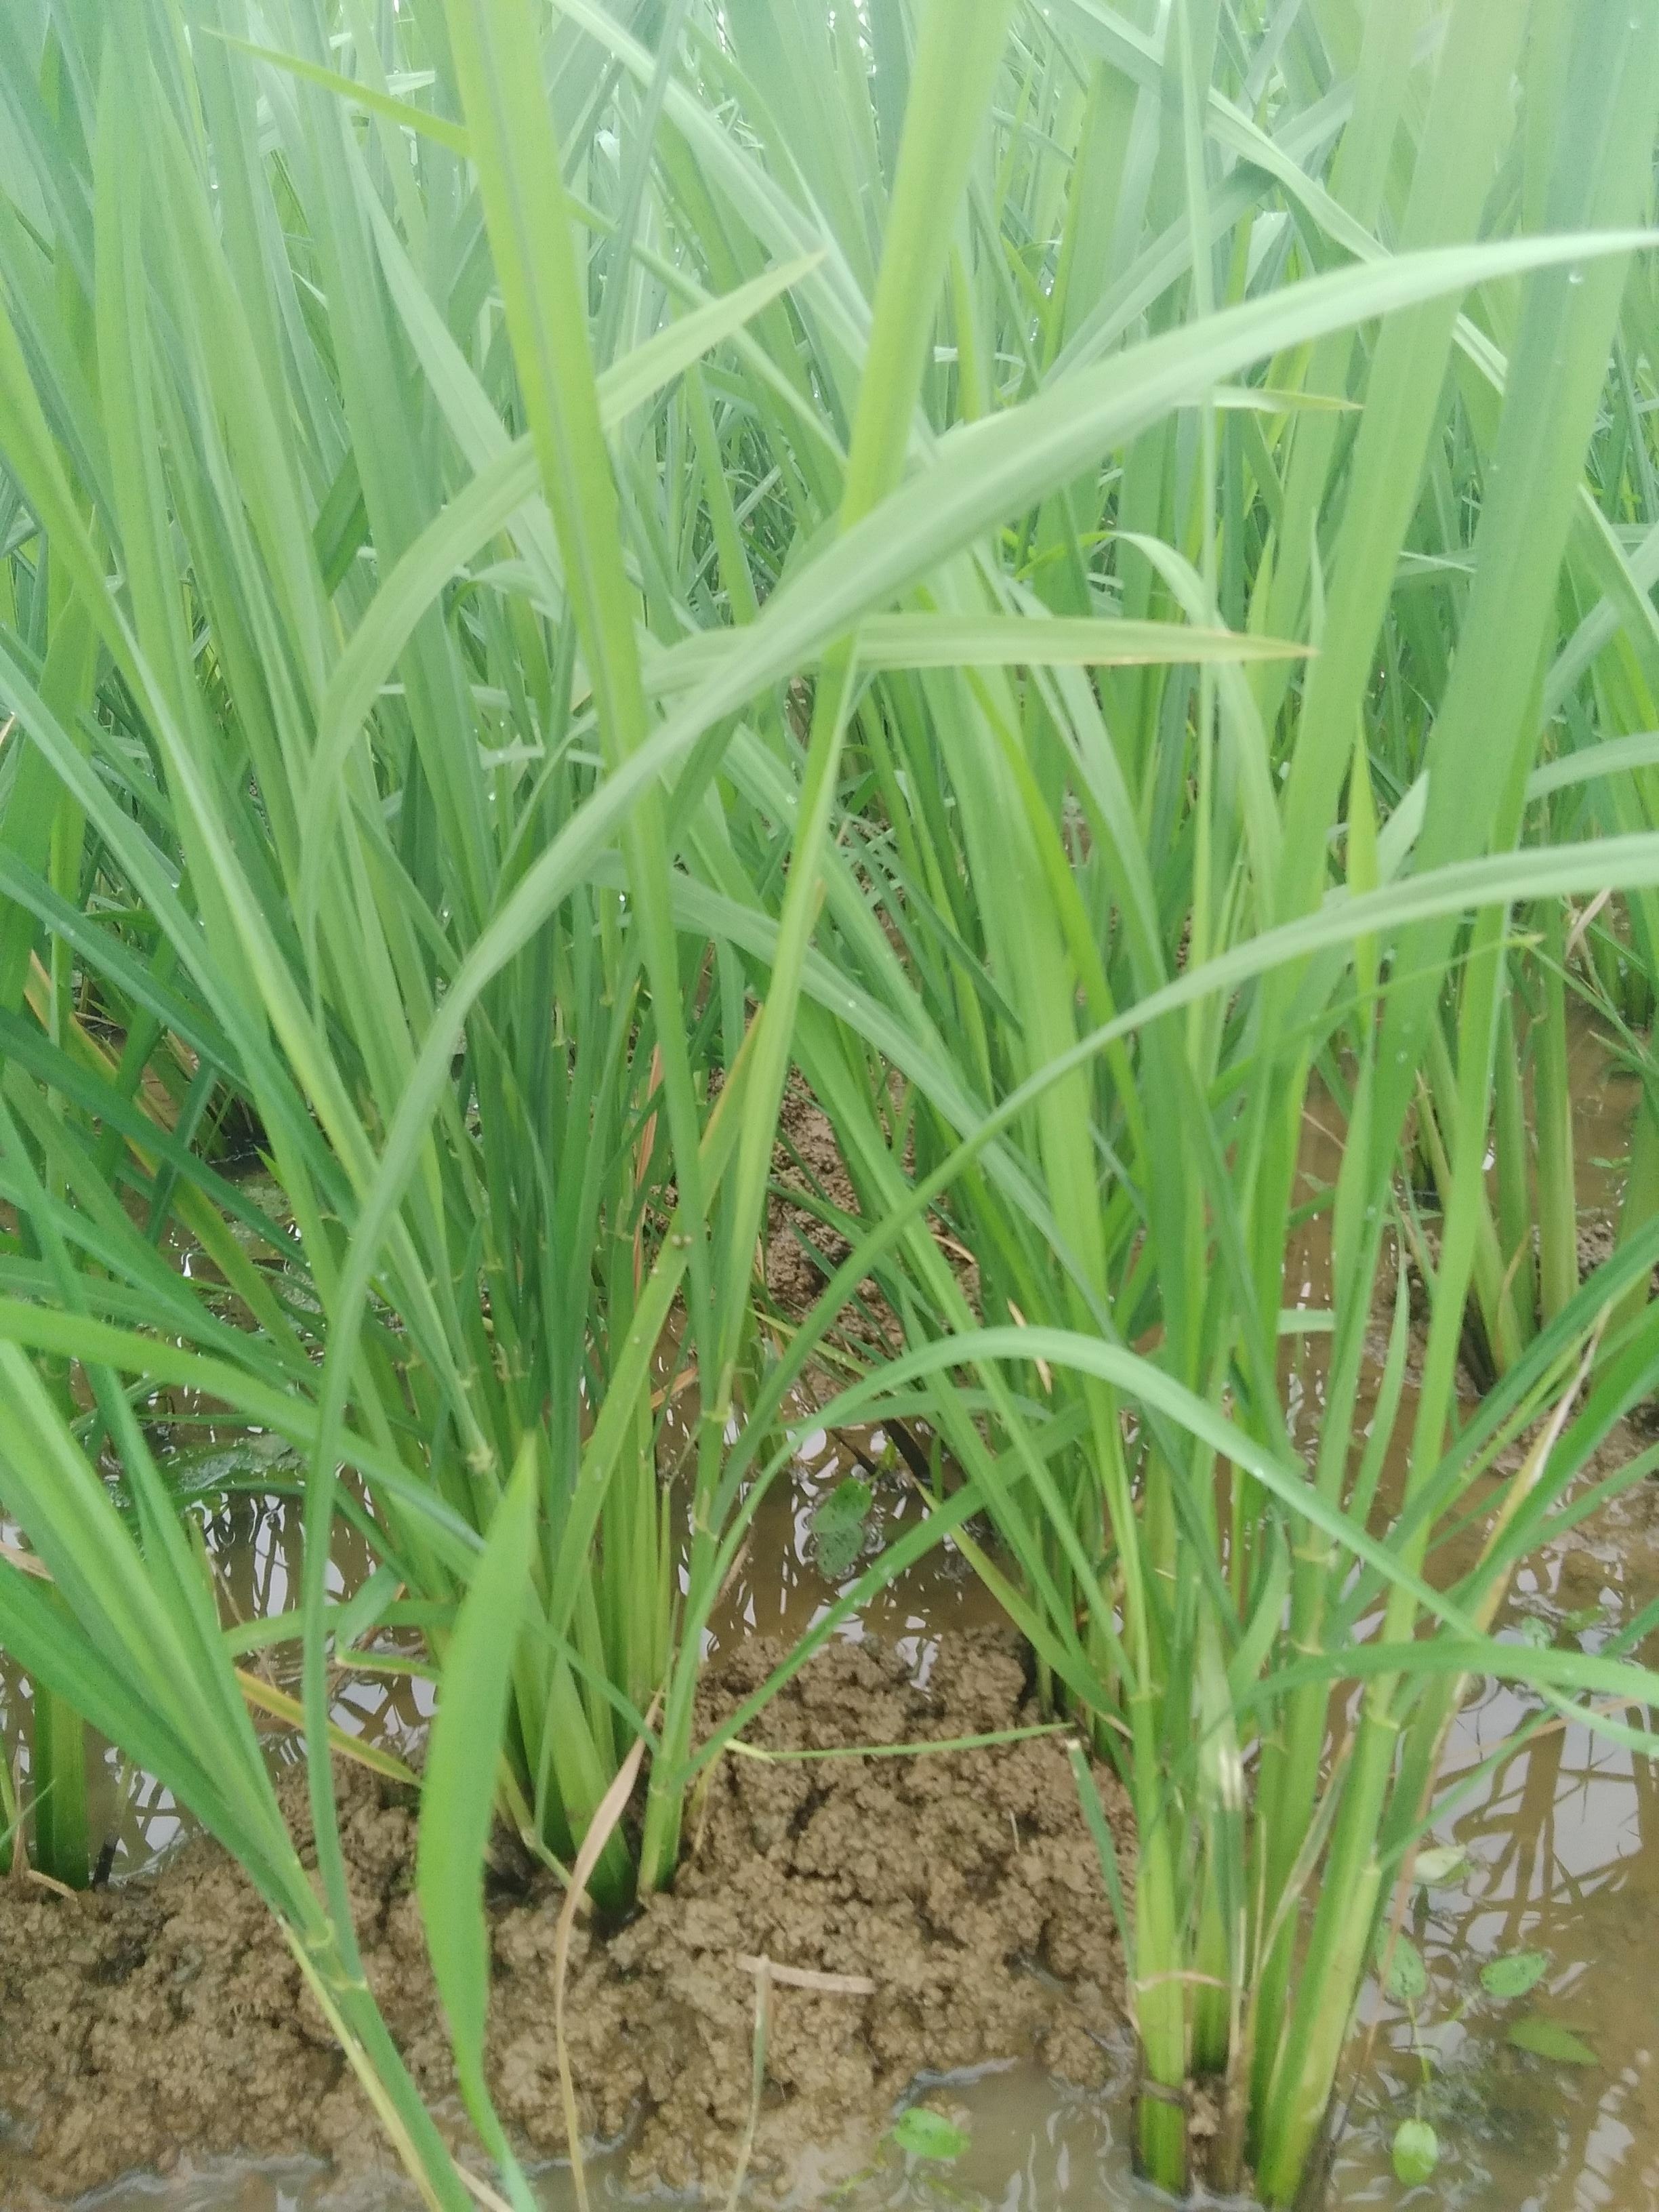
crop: rice
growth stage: vegetative
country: Nigeria
